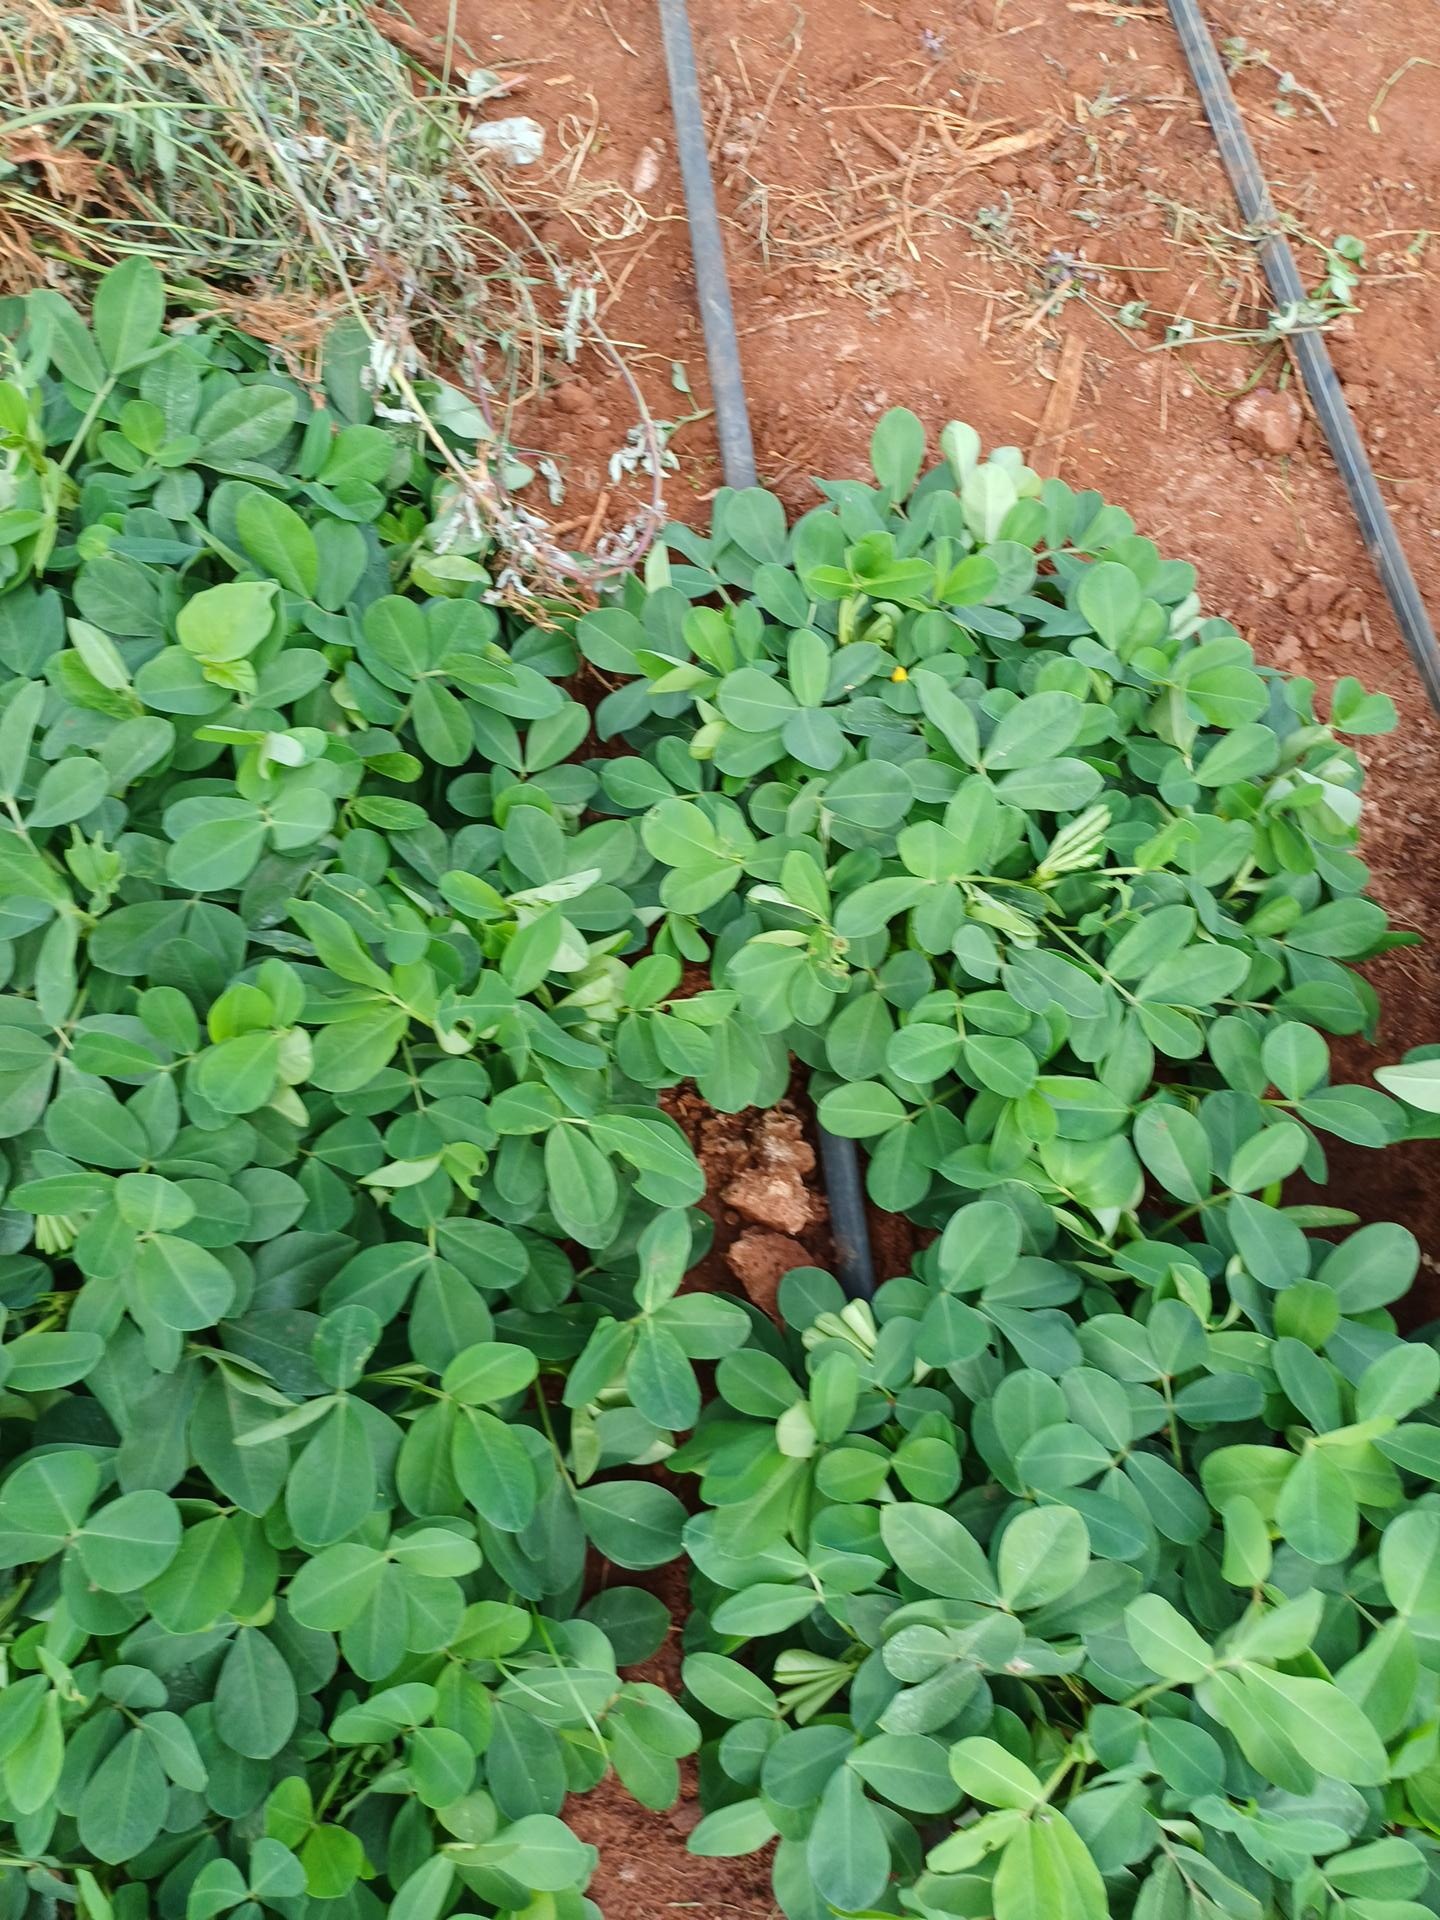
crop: groundnut
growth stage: flowering
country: Kenya
